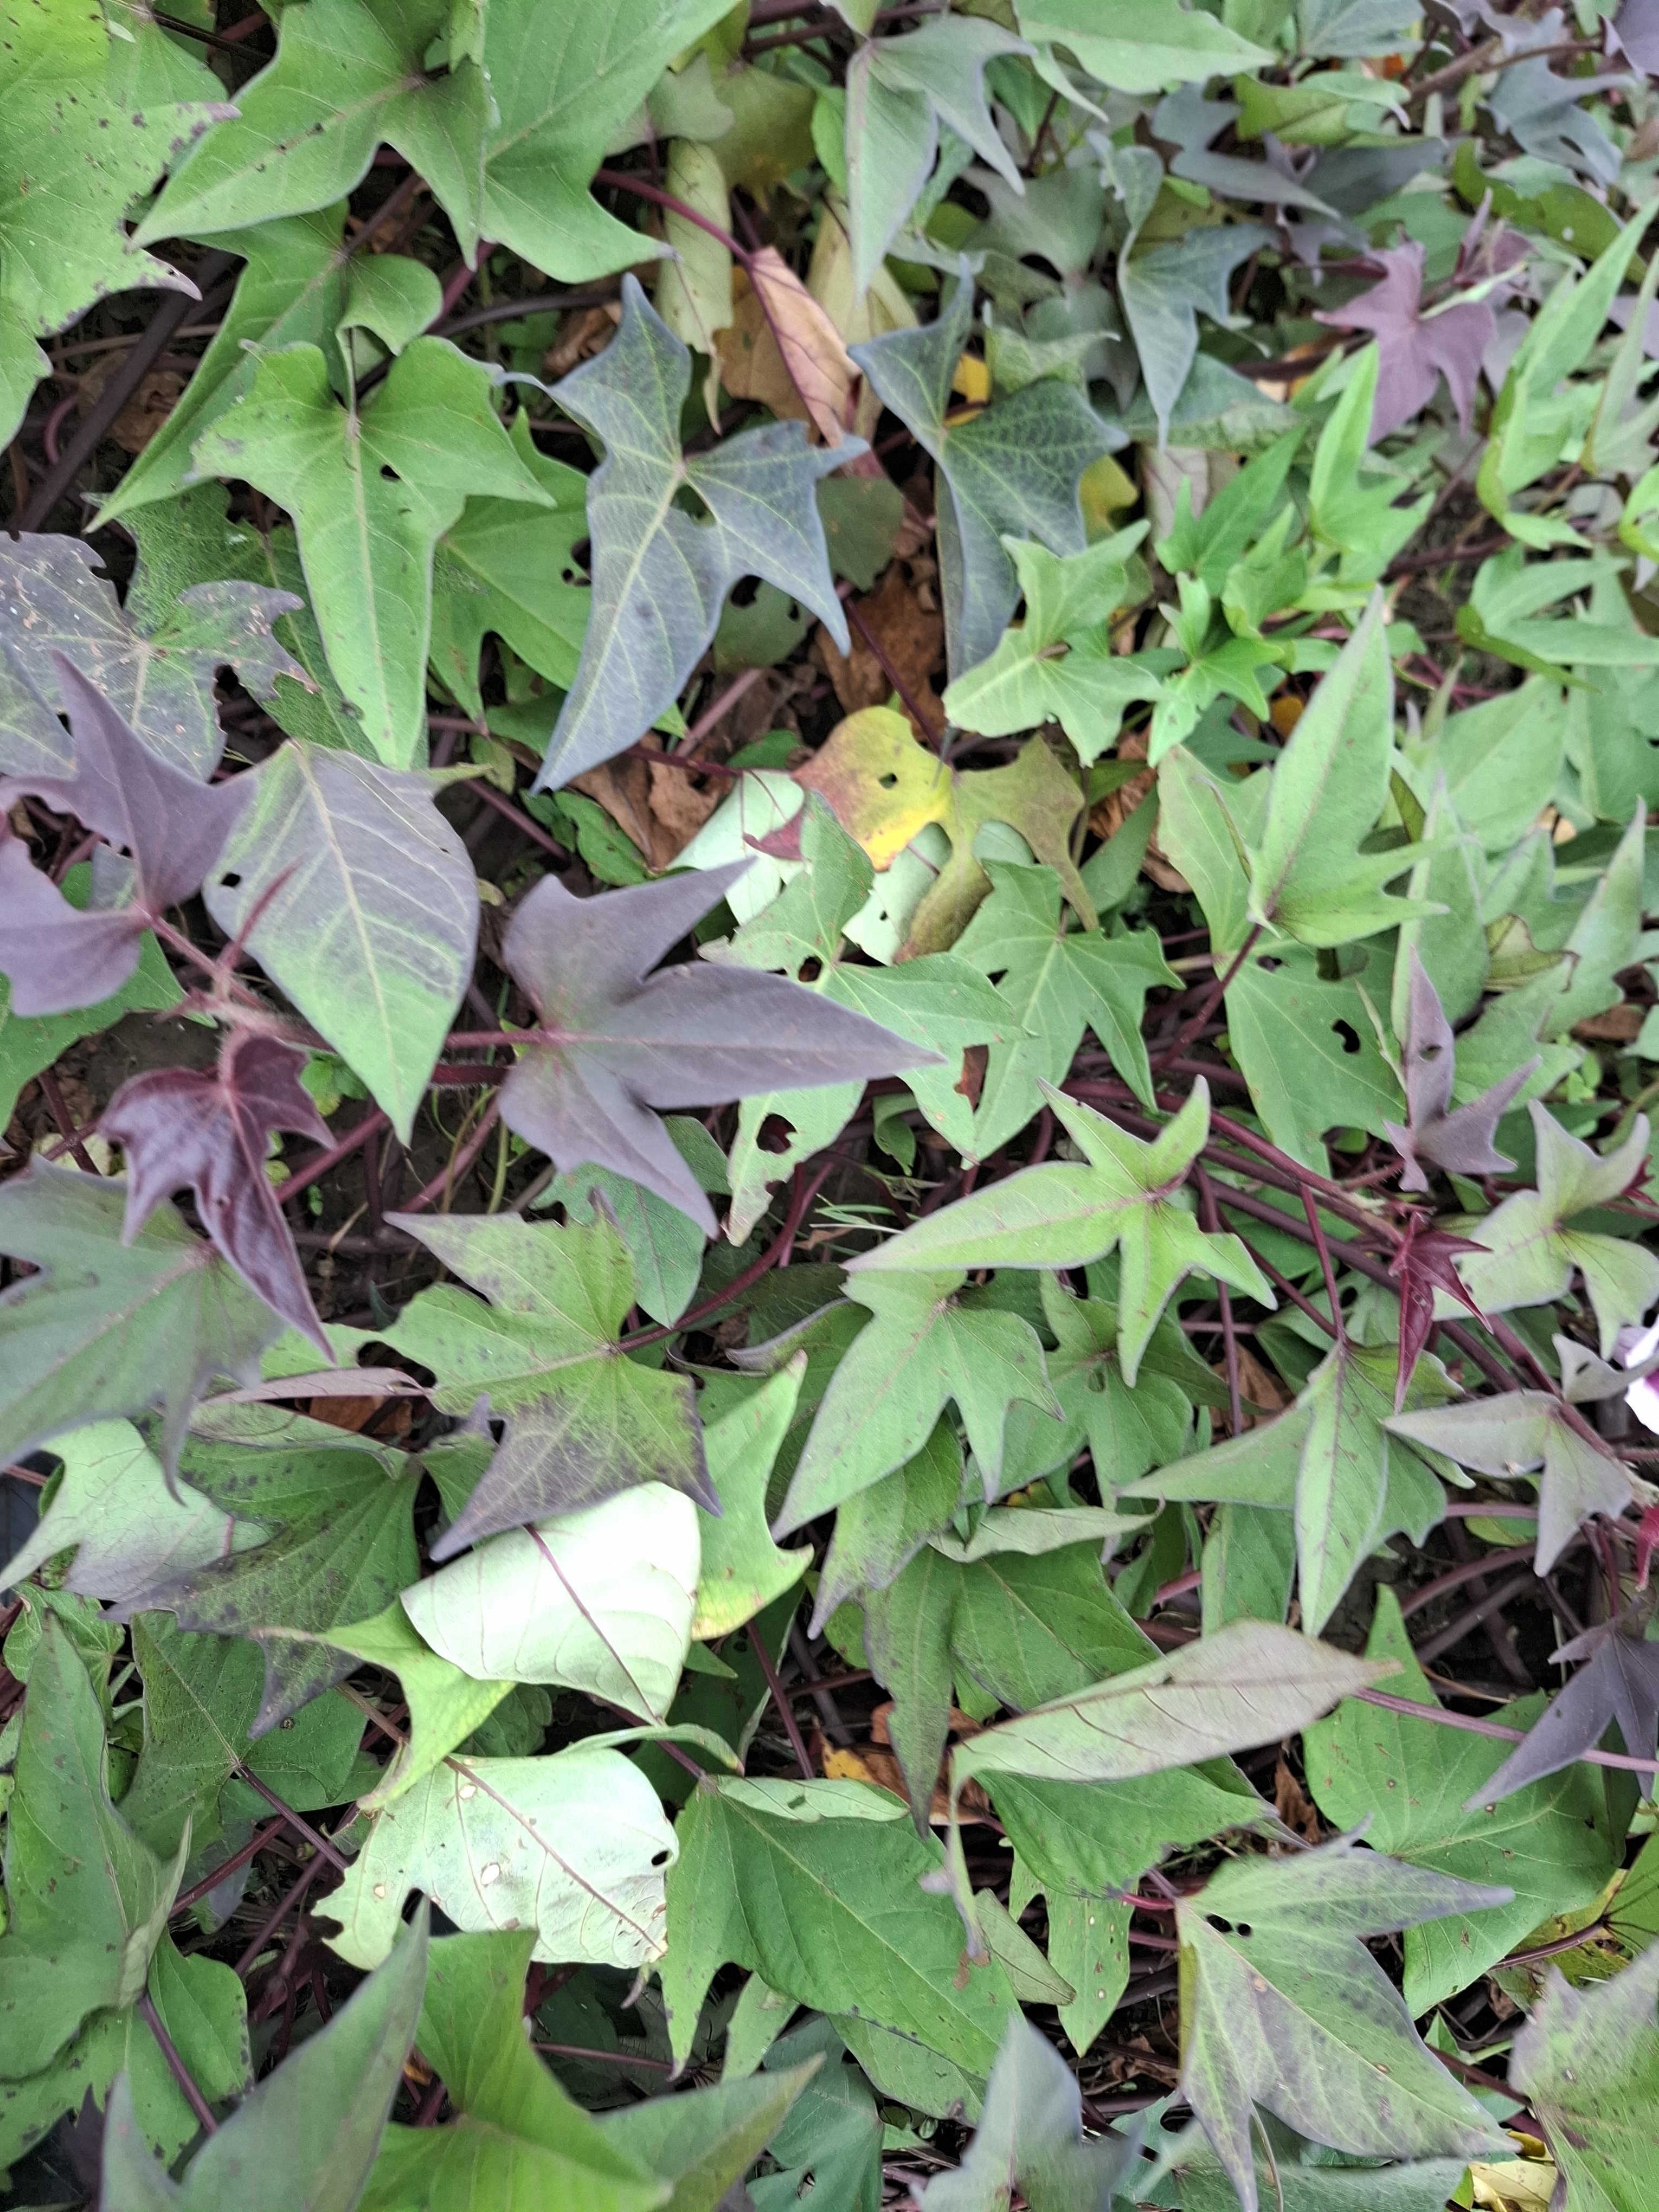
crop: sweet potato
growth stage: flowering
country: Tanzania
